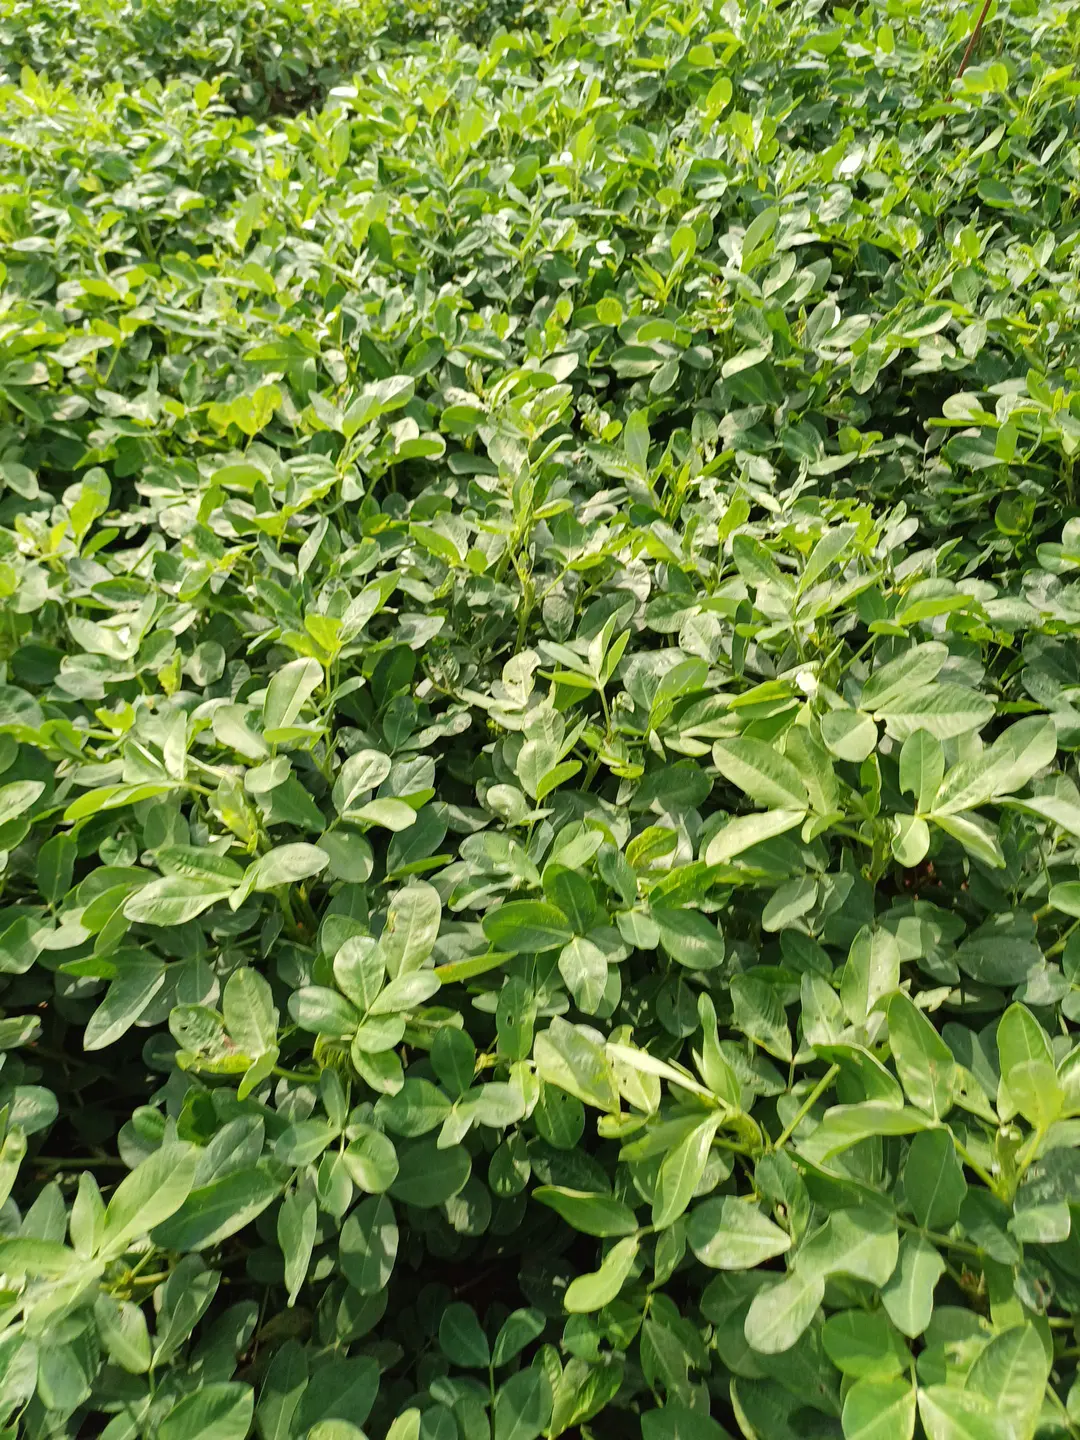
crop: groundnut
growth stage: flowering
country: Kenya
